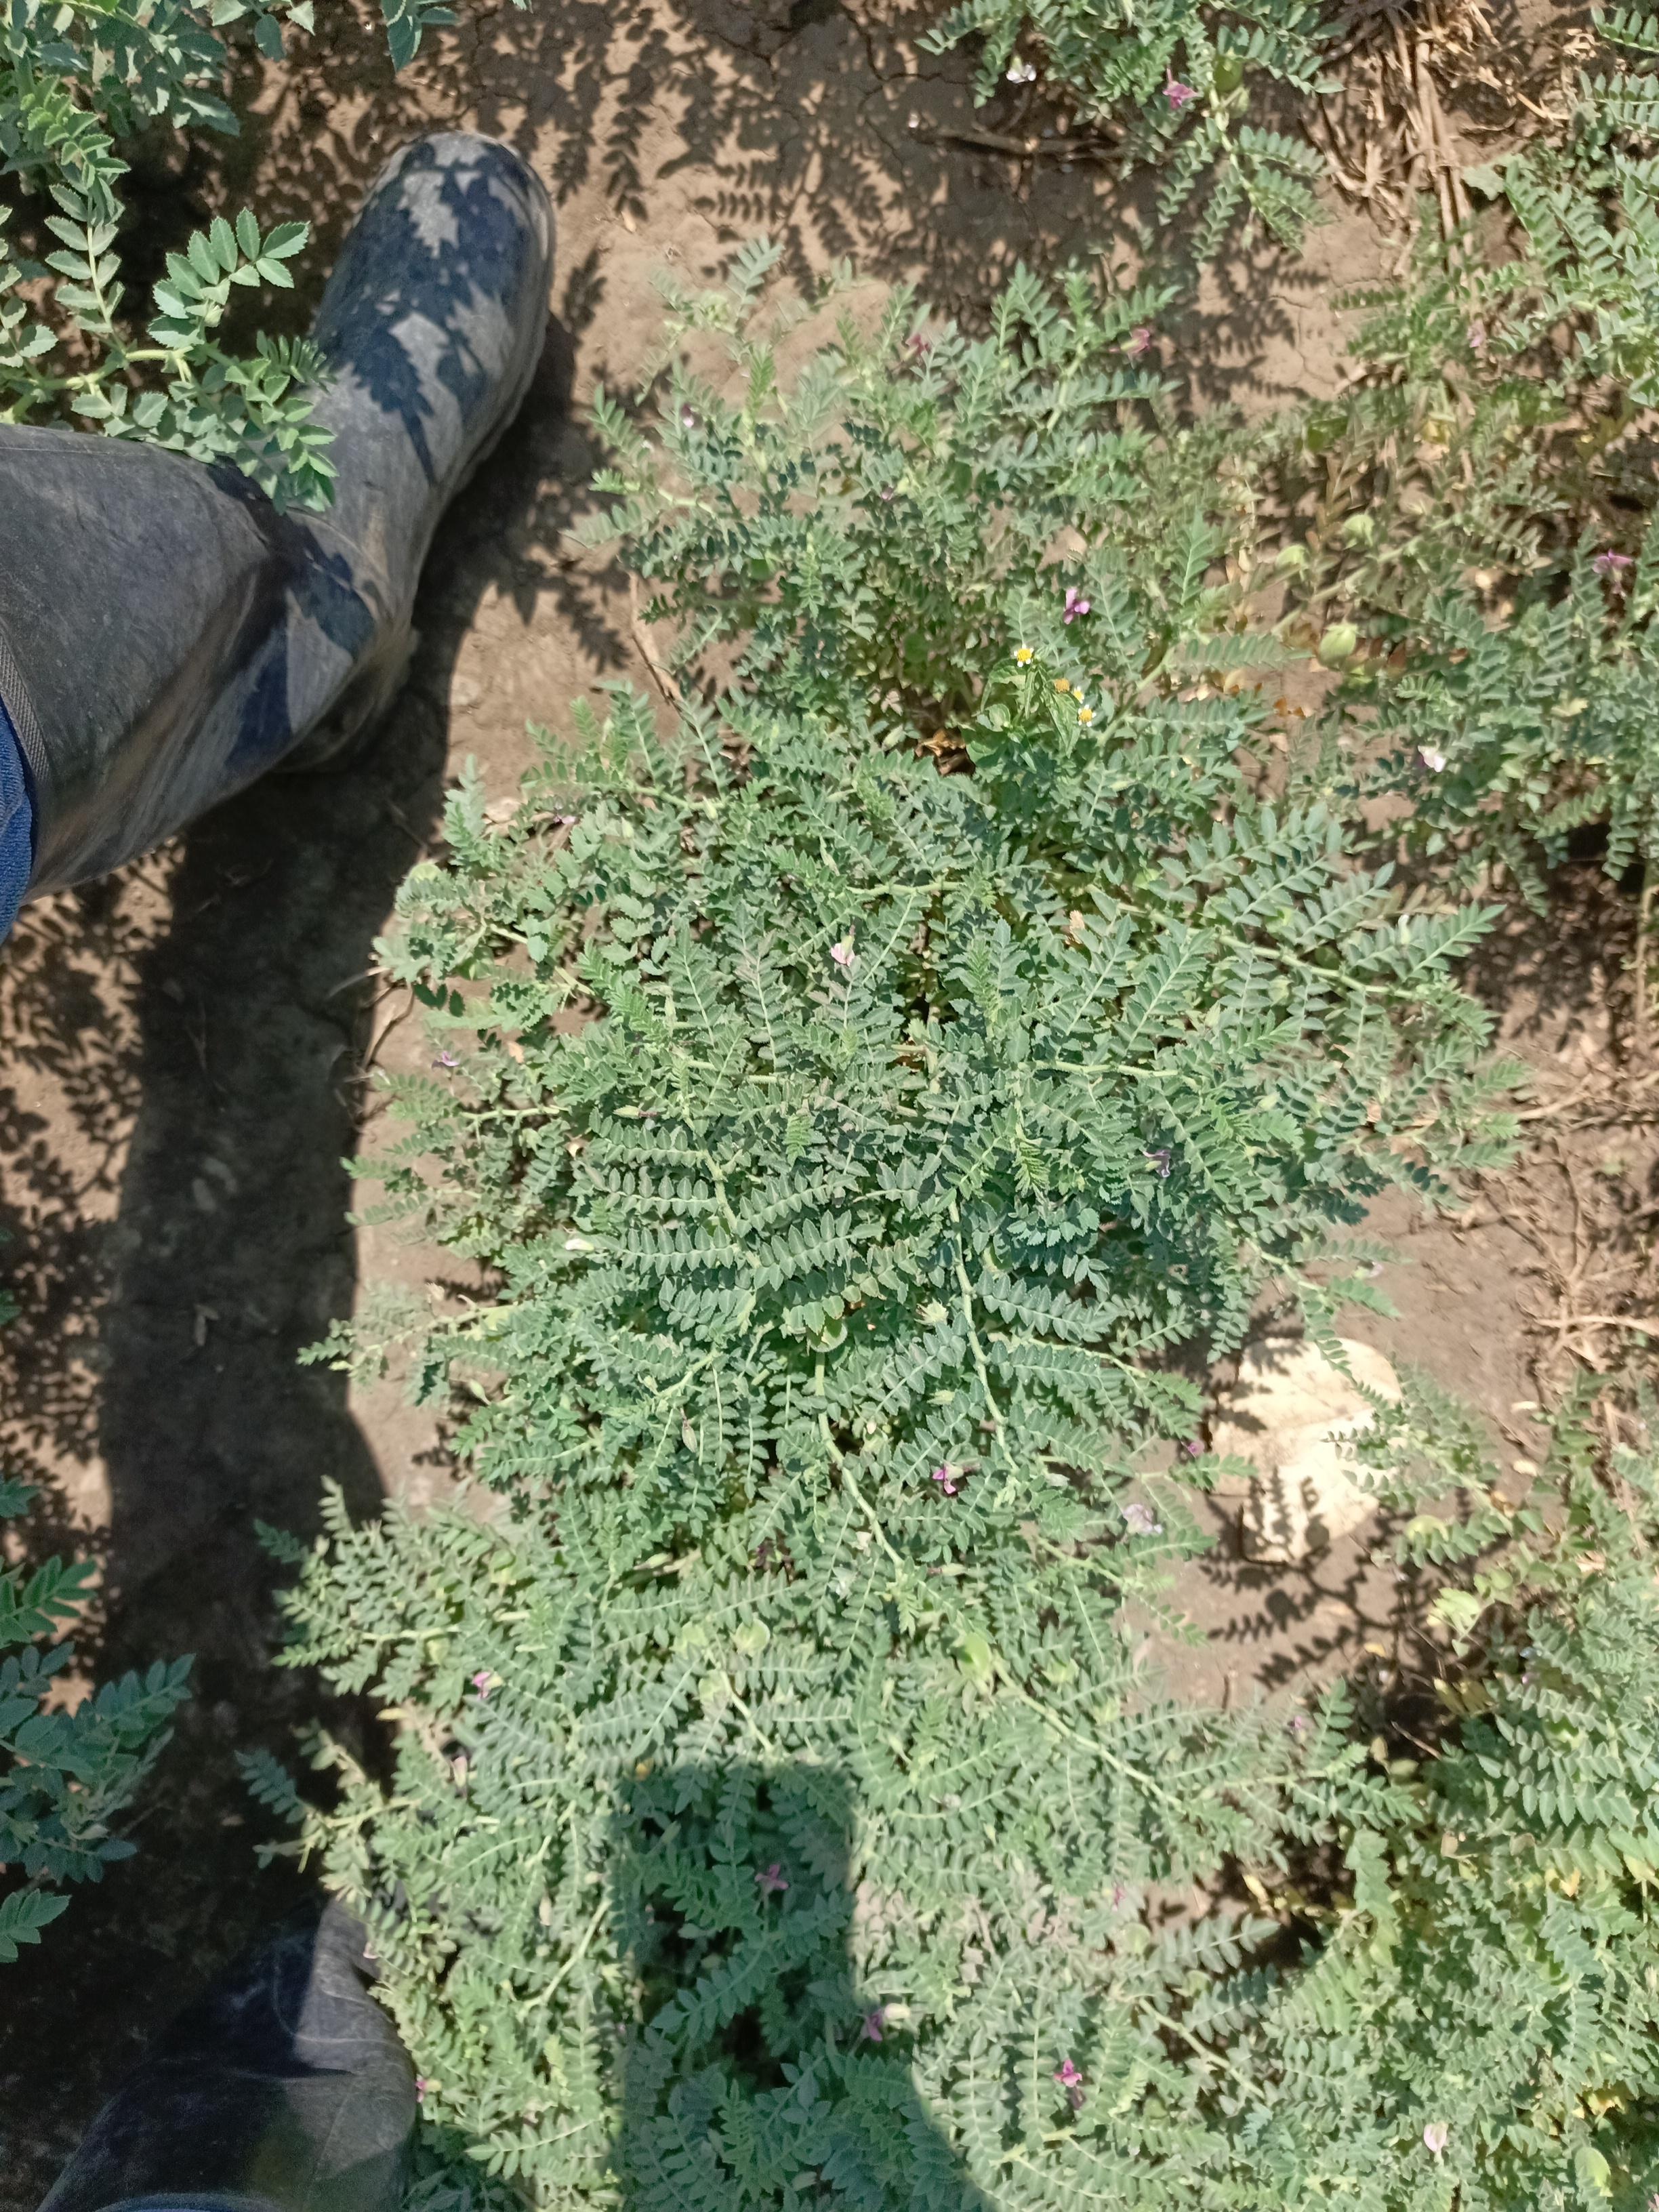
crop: chickpea
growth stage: development pod
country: Tanzania
